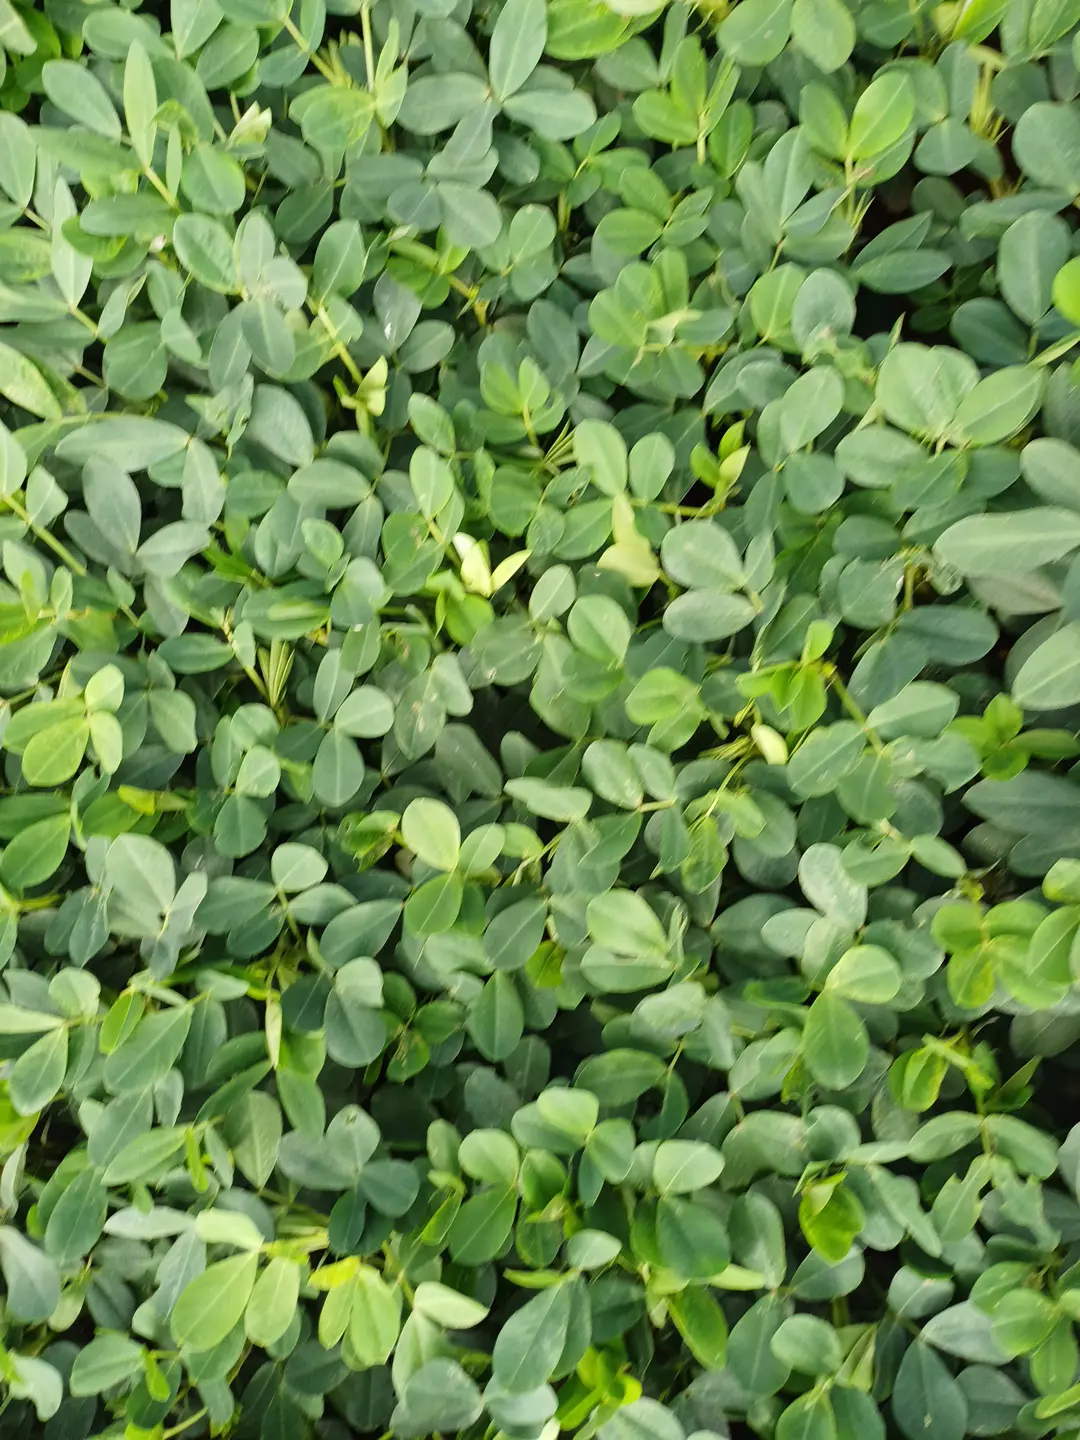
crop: groundnut
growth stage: flowering
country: Kenya
